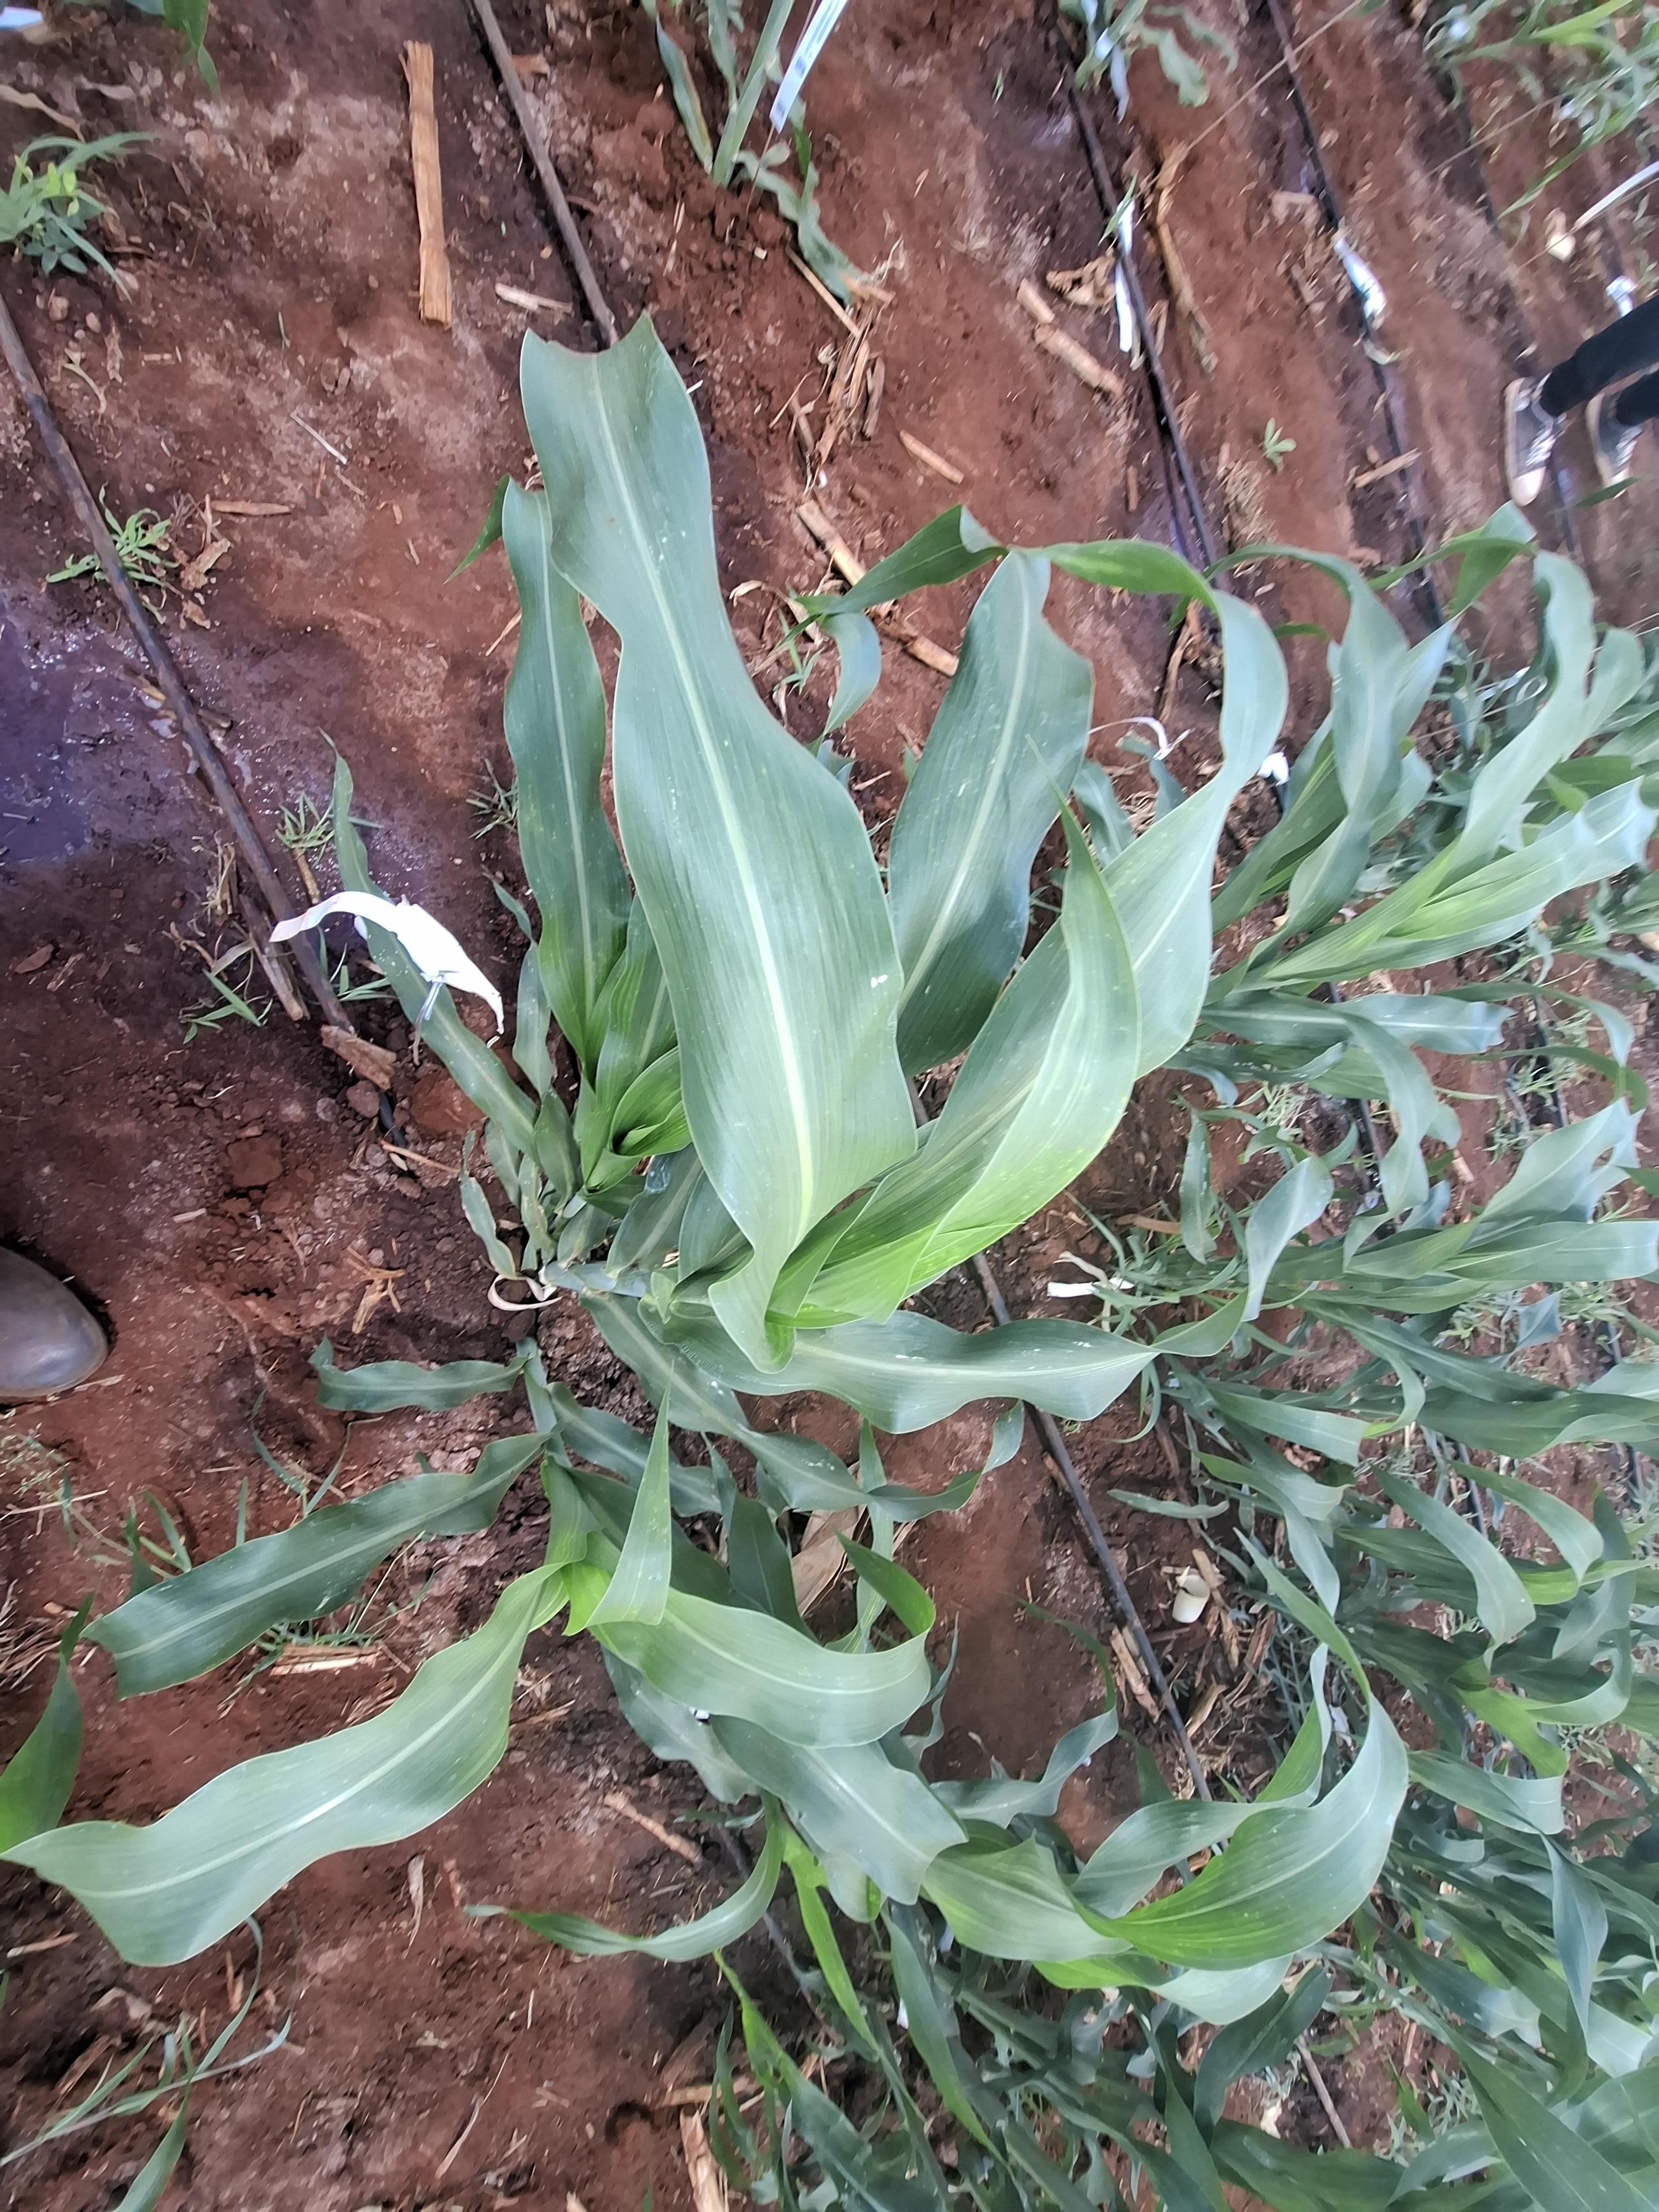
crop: sorghum
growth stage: vegetative
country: Kenya
